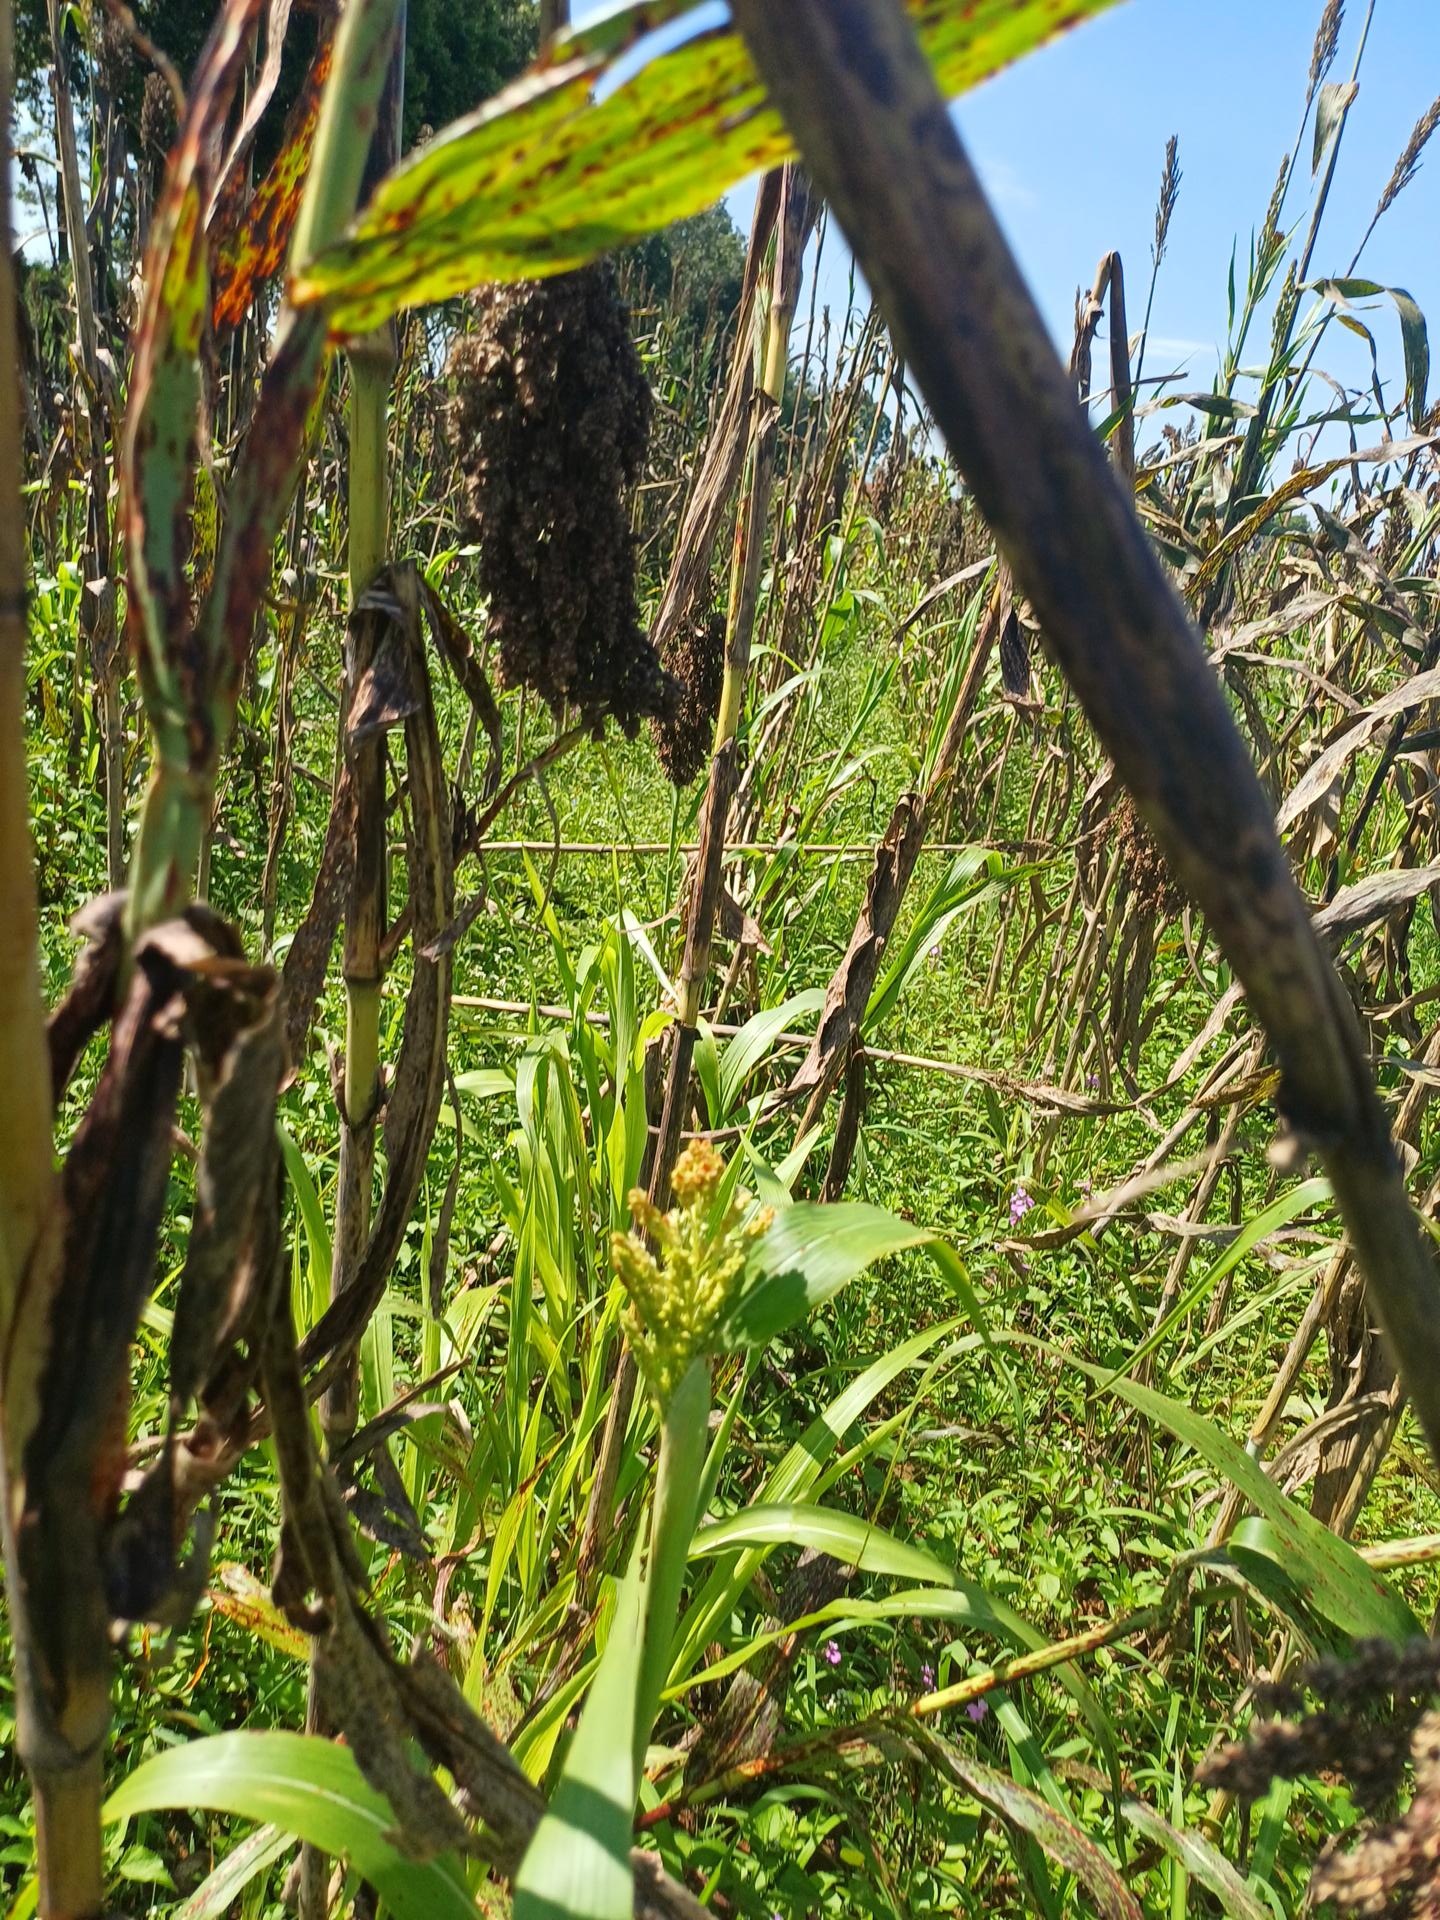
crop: sorghum
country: Kenya
